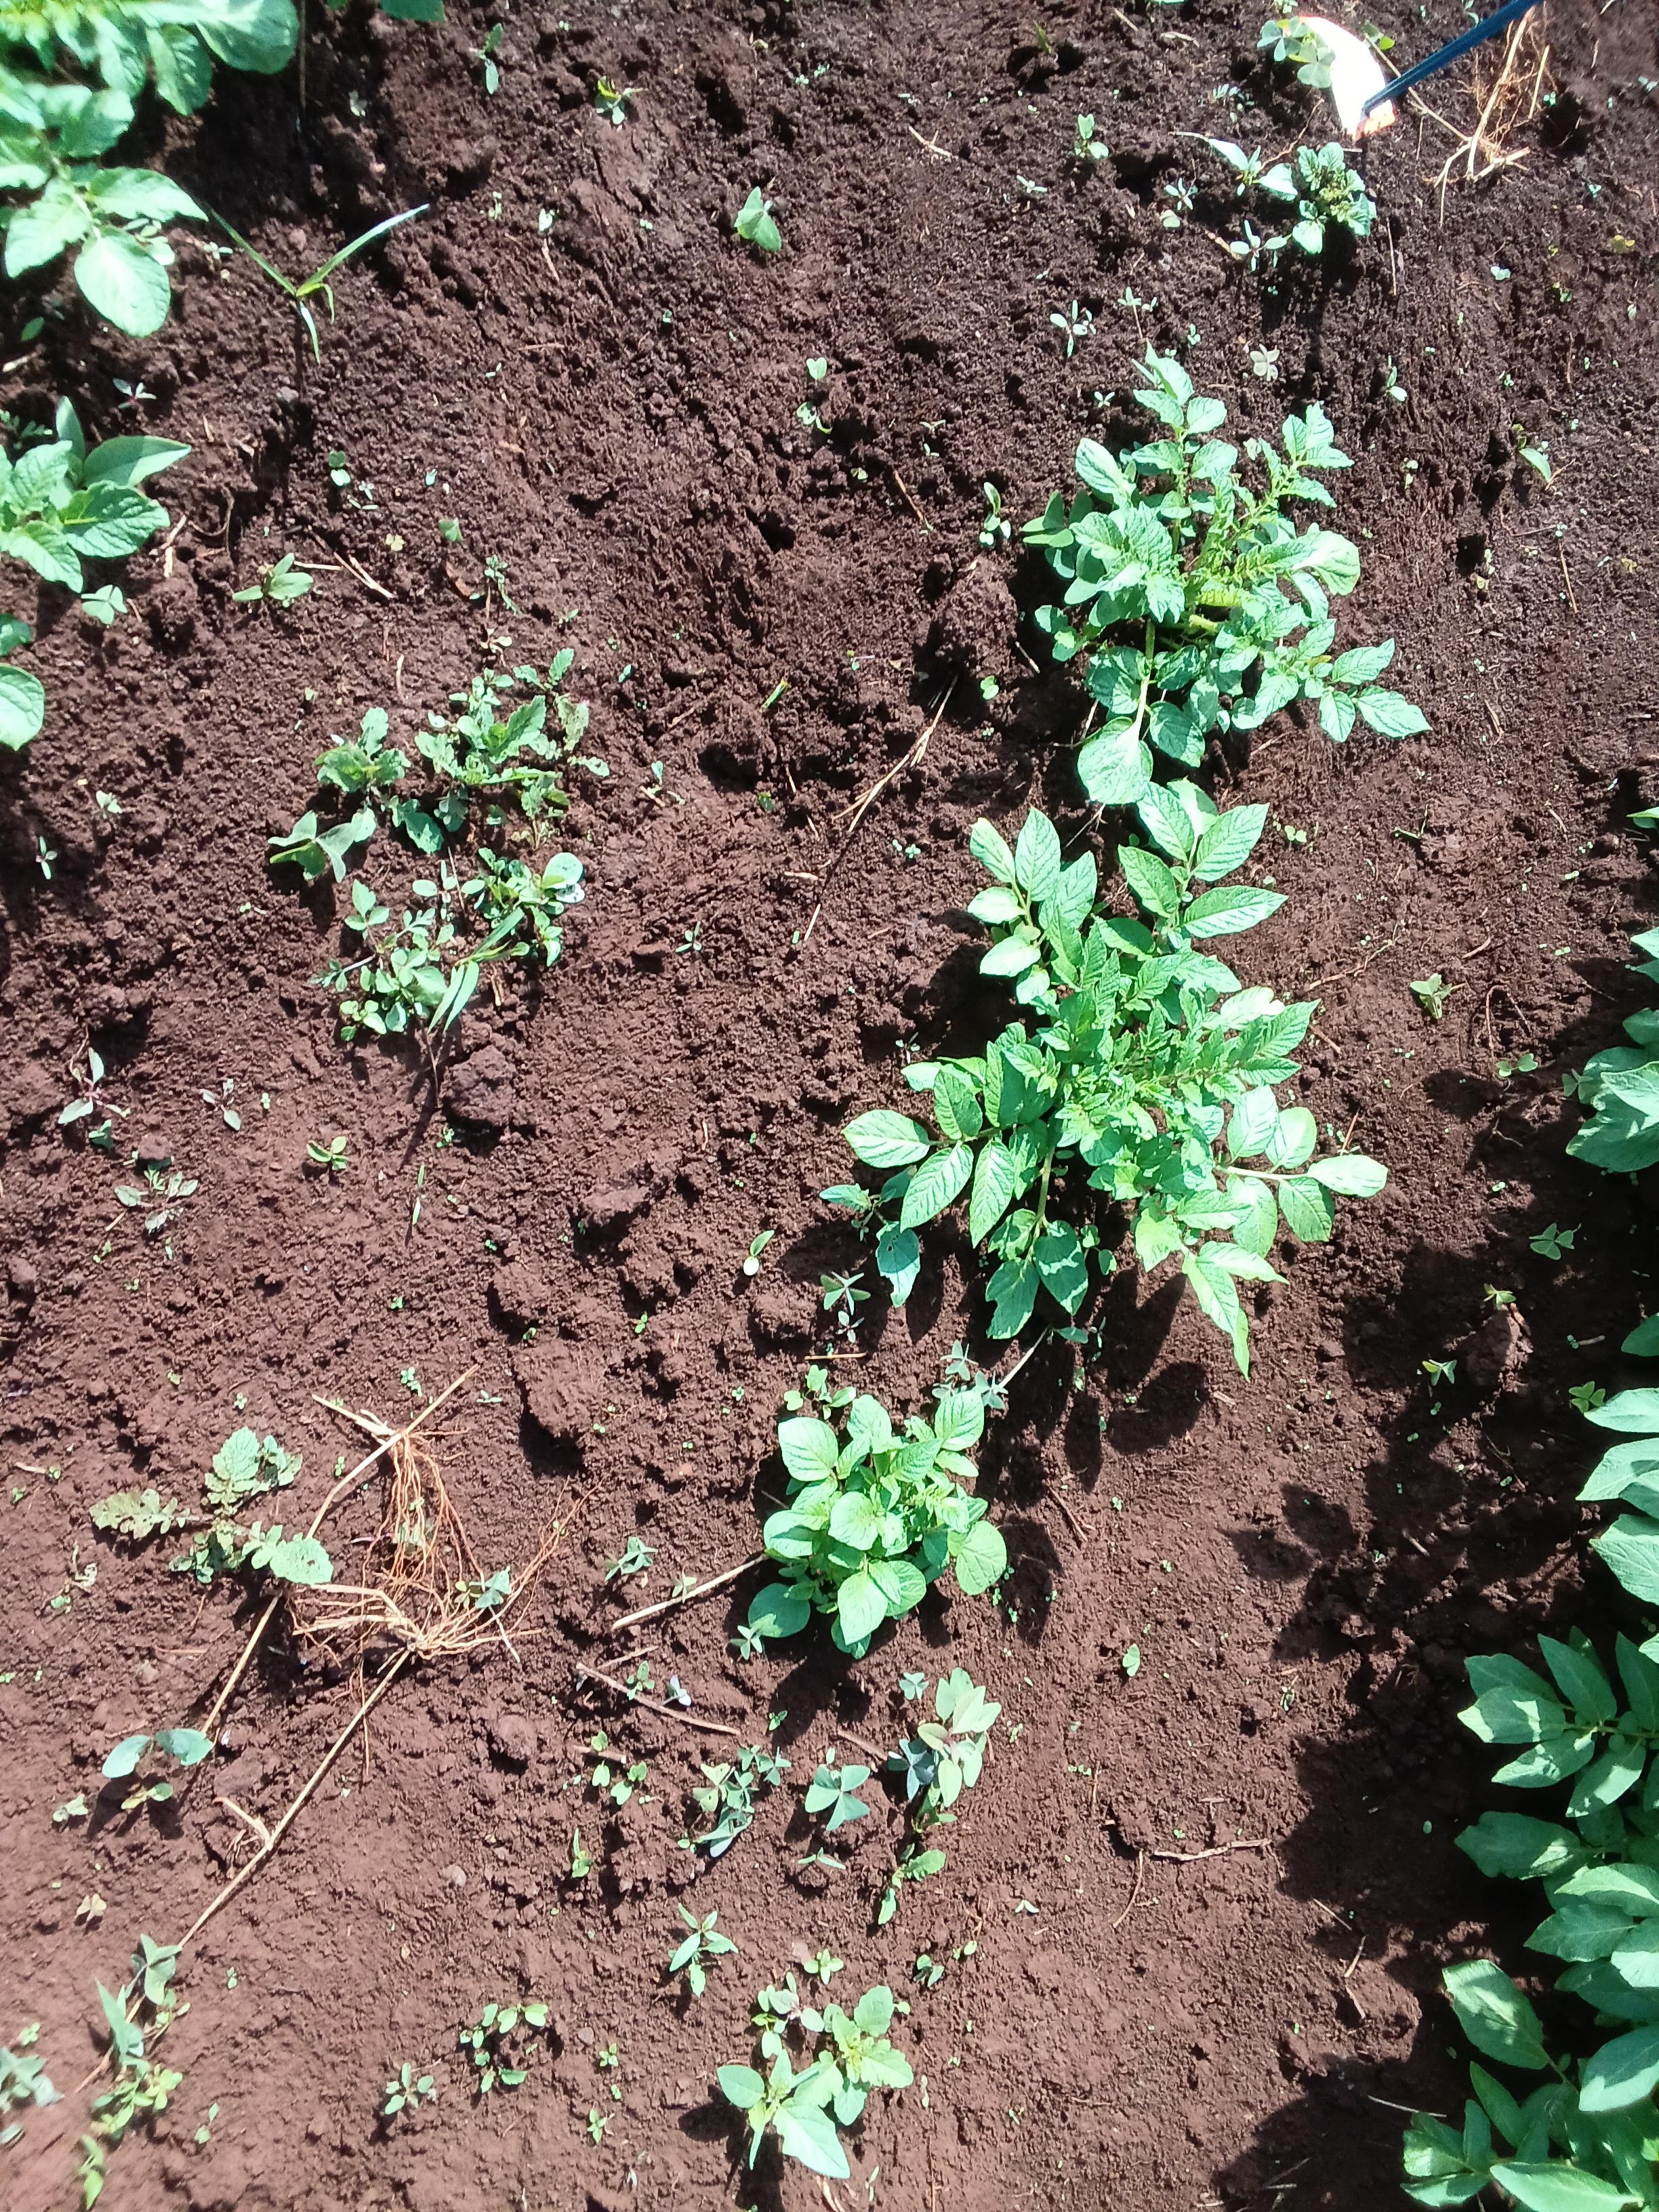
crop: potato
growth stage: vegetative
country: Kenya
